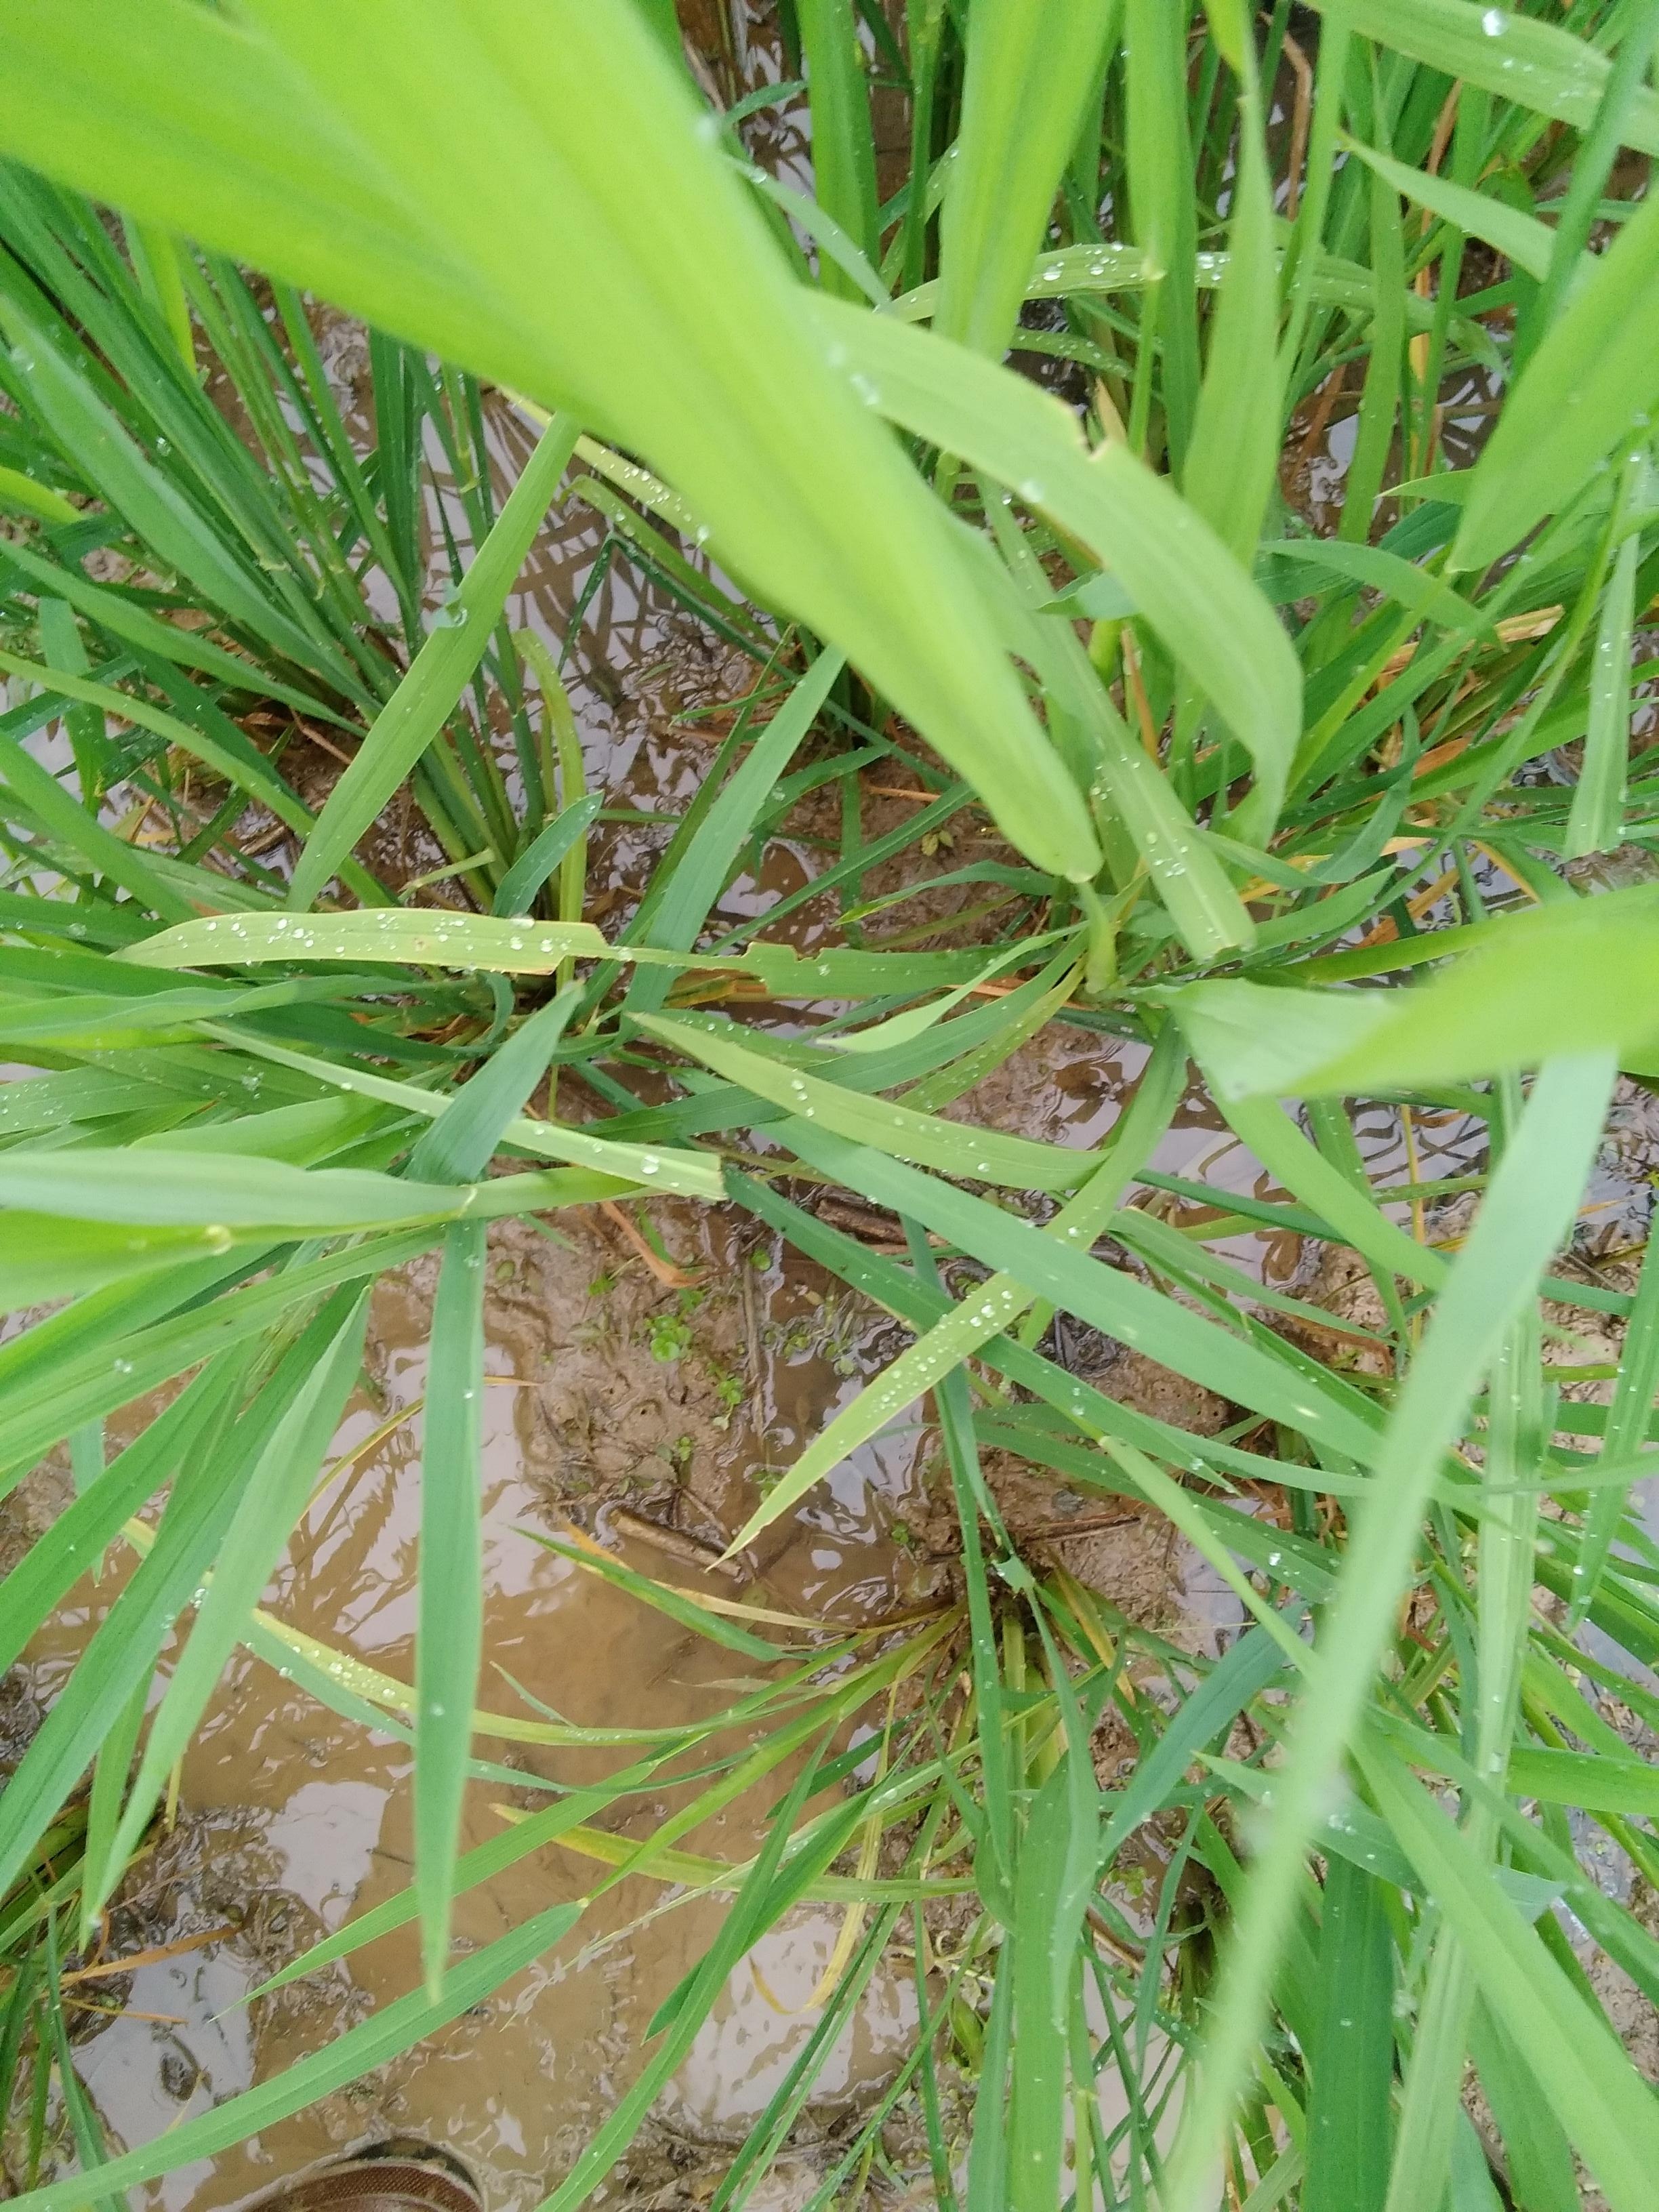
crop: rice
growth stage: booting
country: Nigeria
